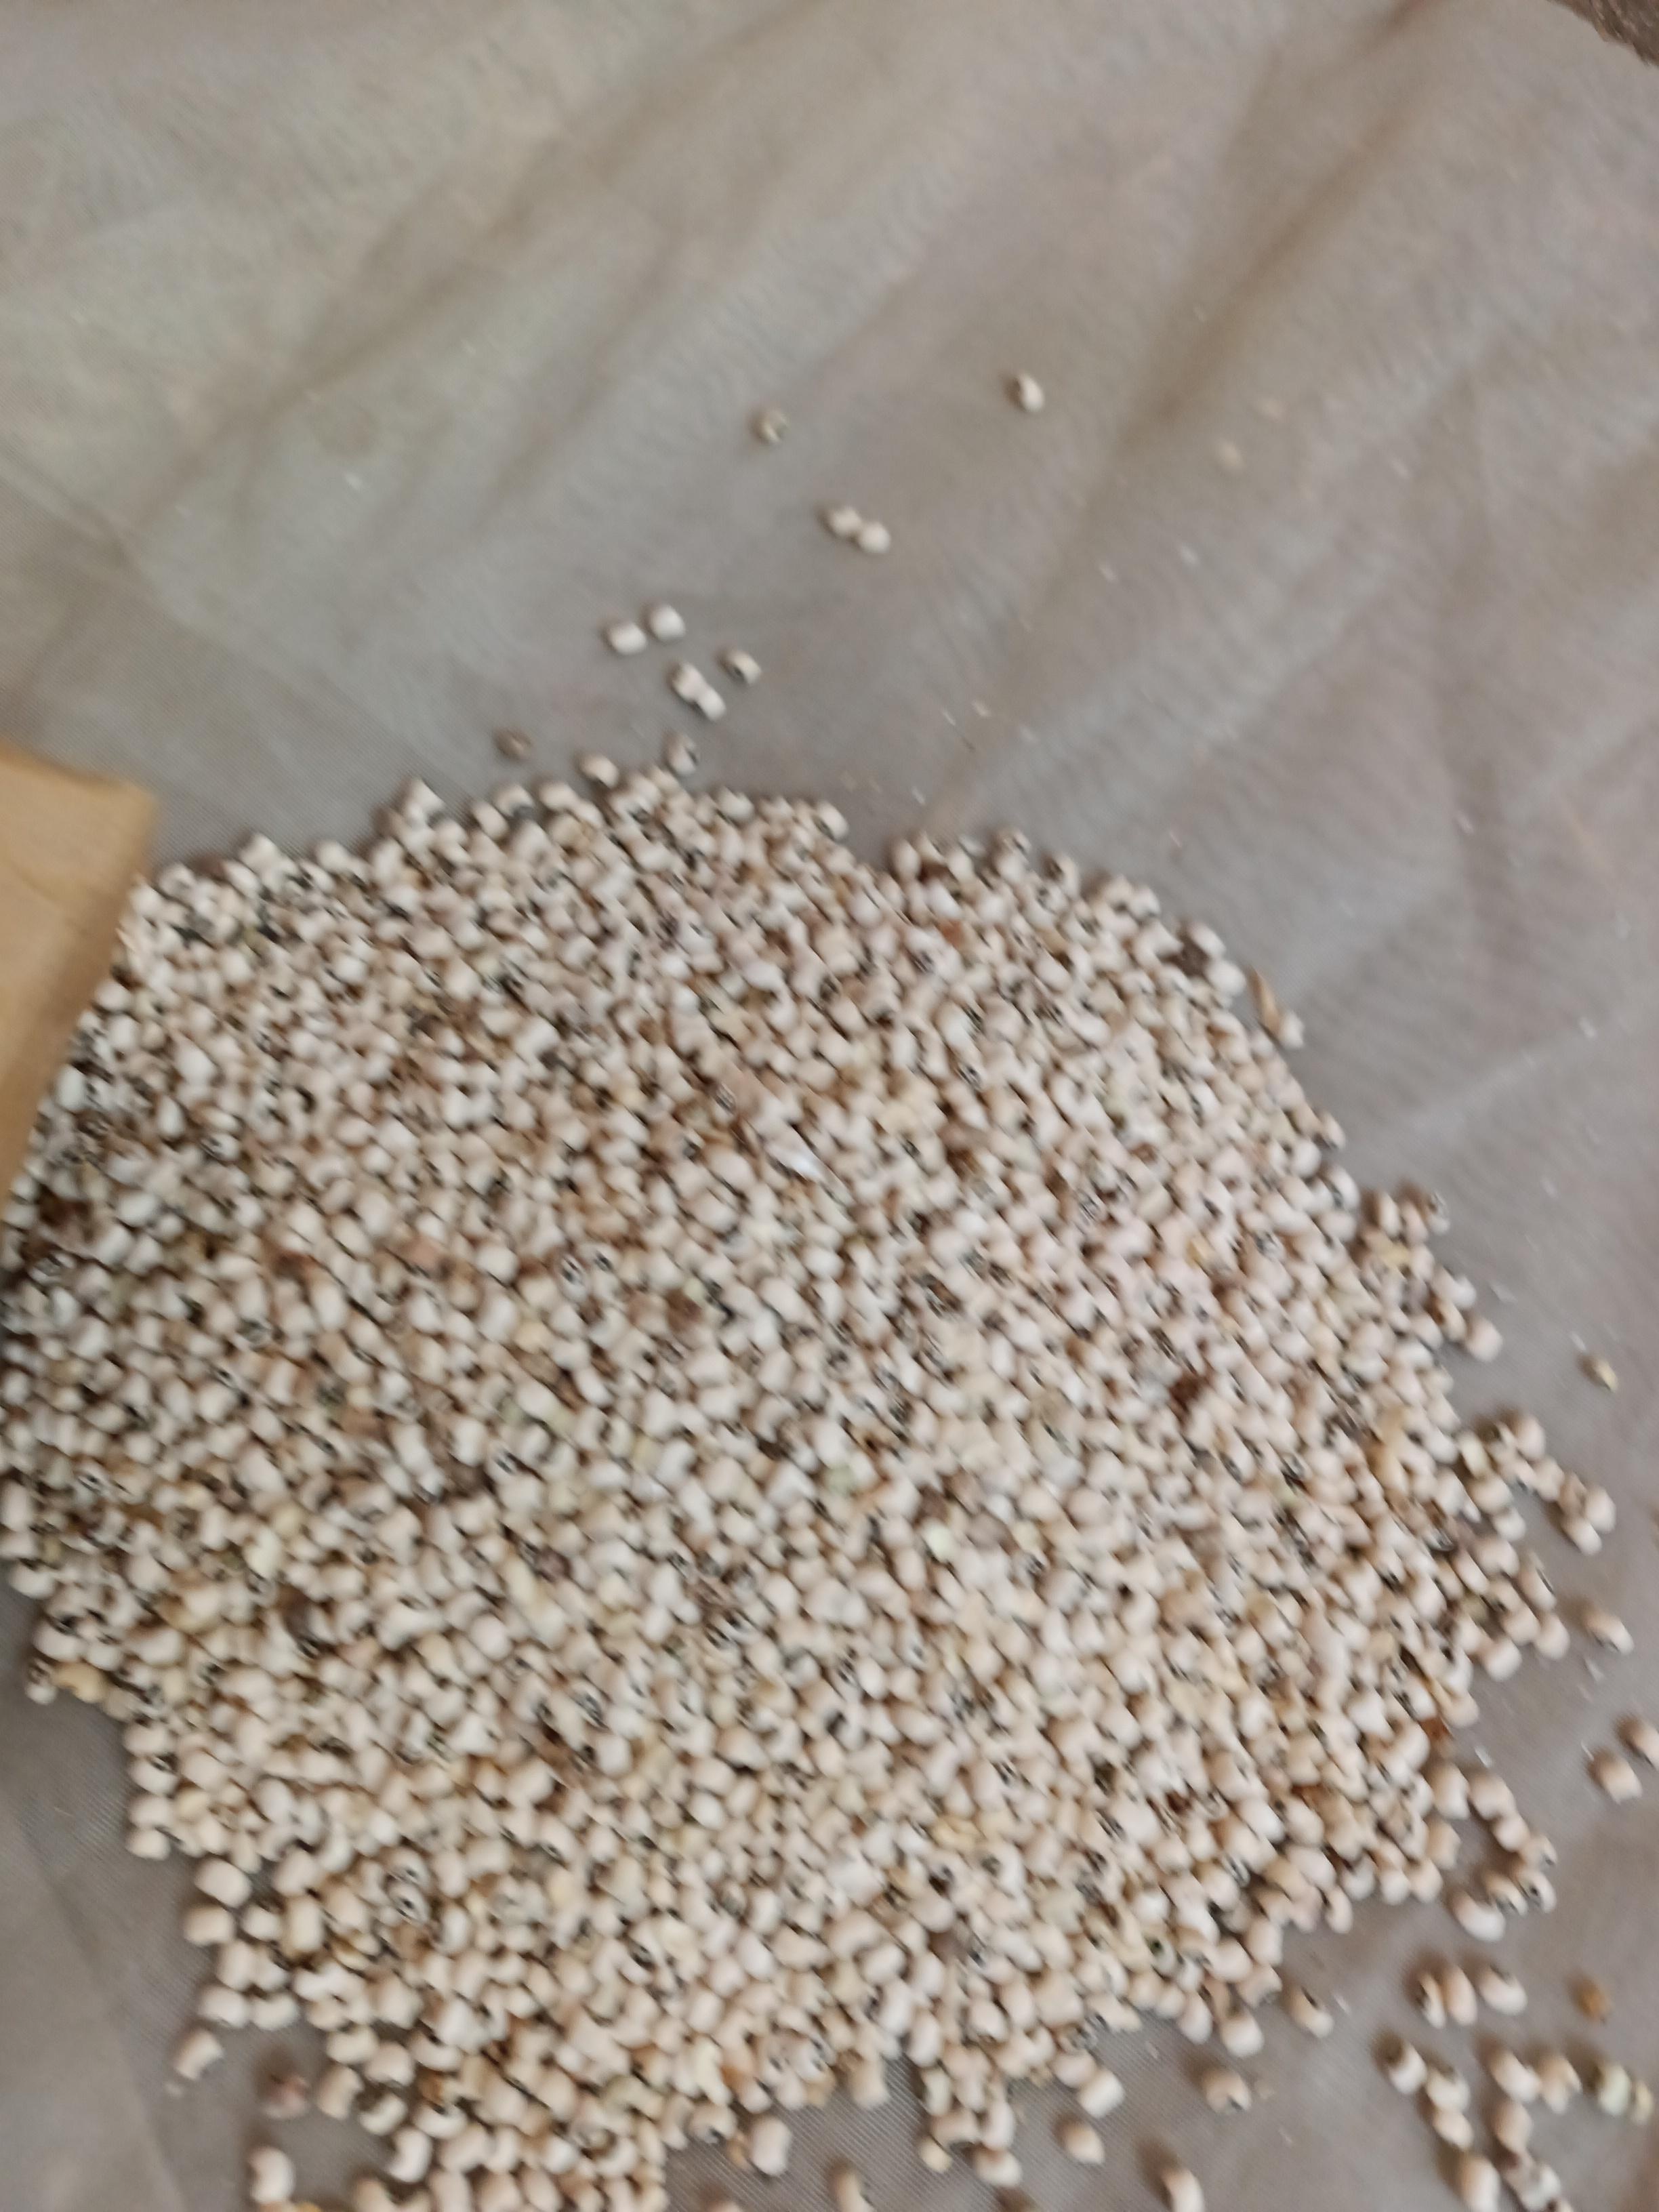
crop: cowpea
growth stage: harvest
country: Nigeria
